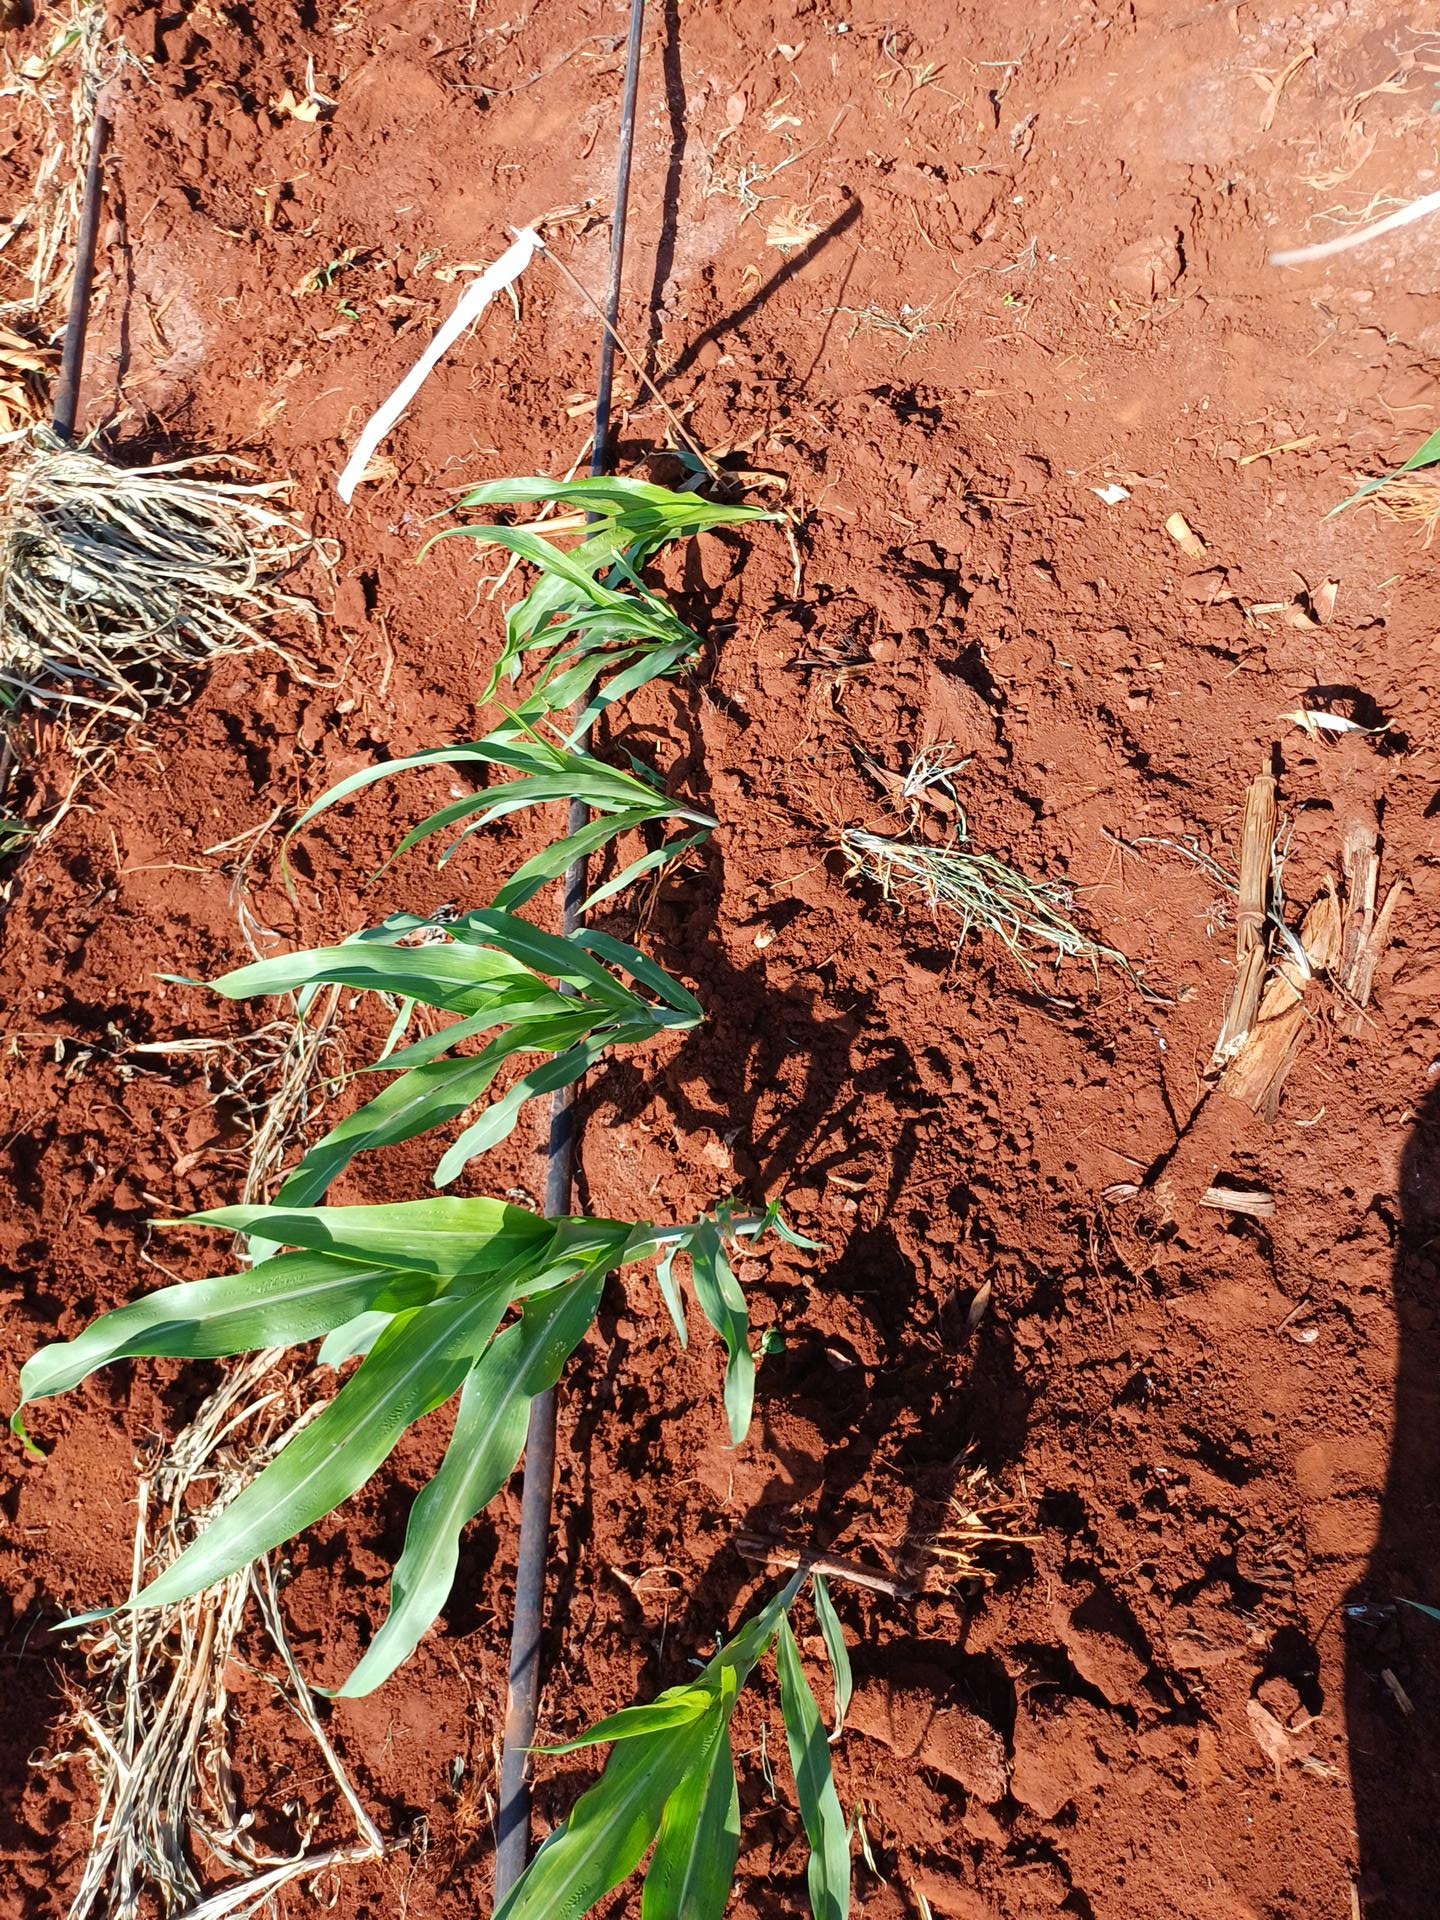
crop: sorghum
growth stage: vegetative
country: Kenya
